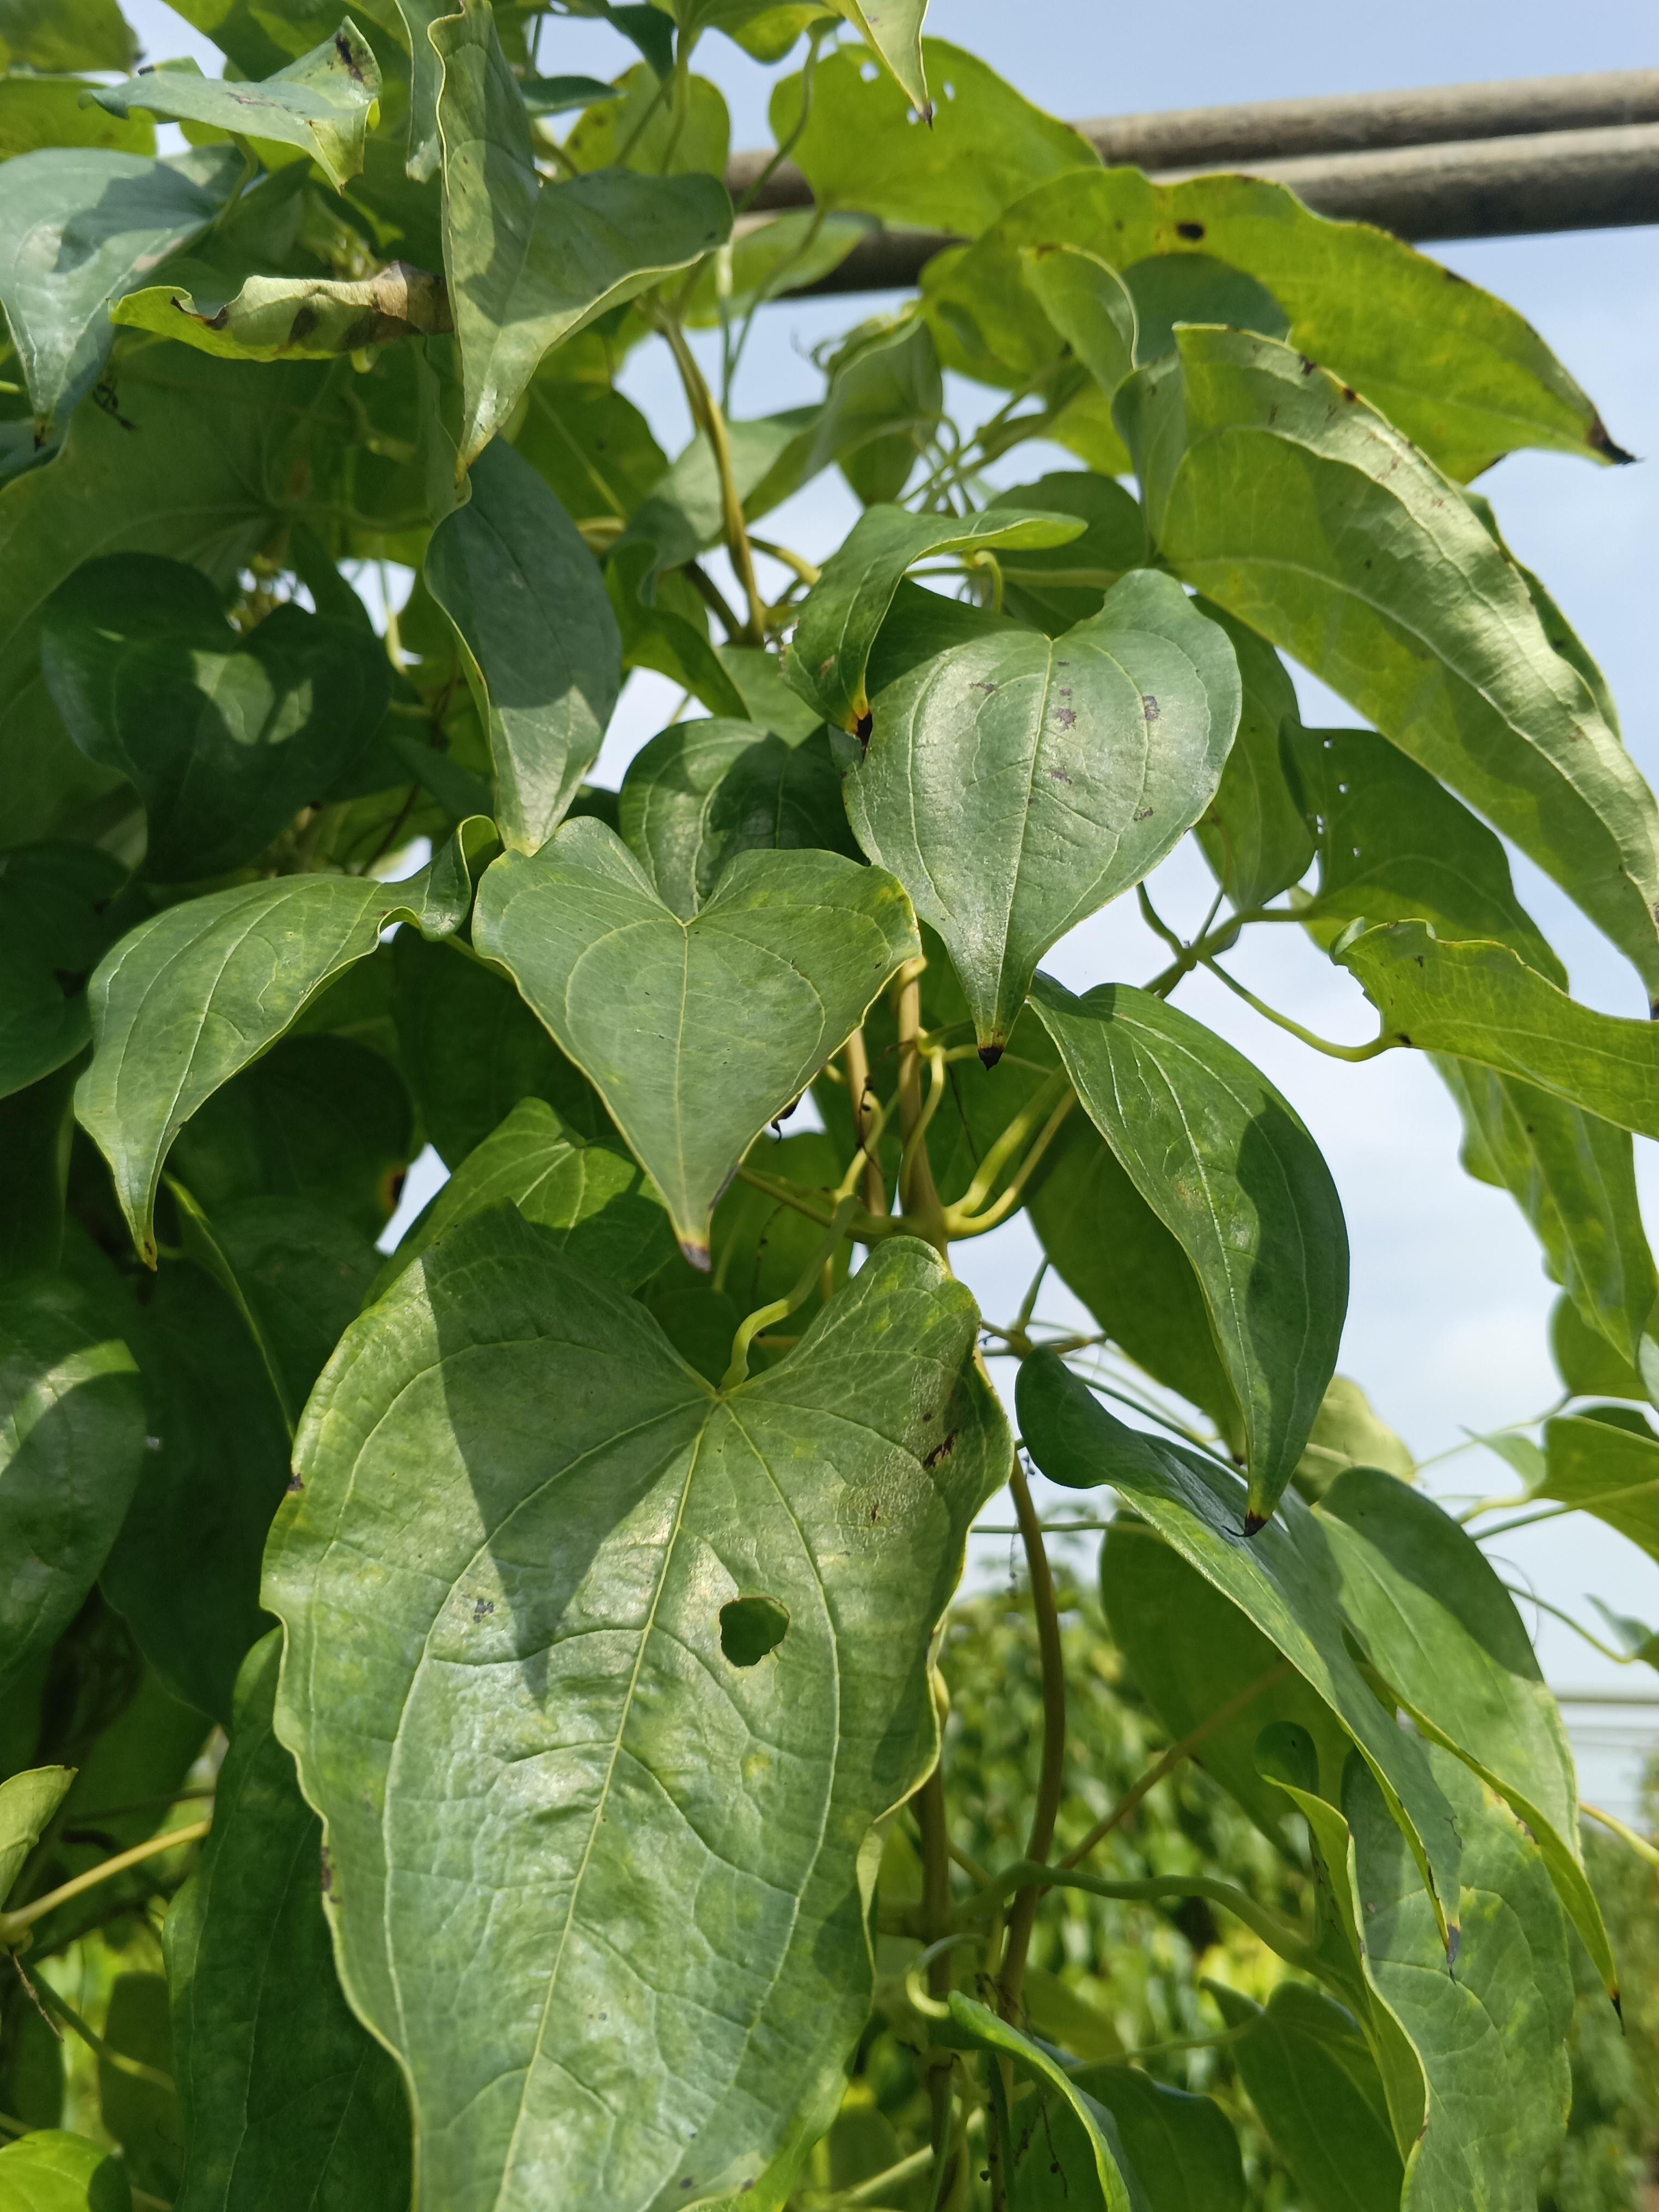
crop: yam
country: Nigeria
